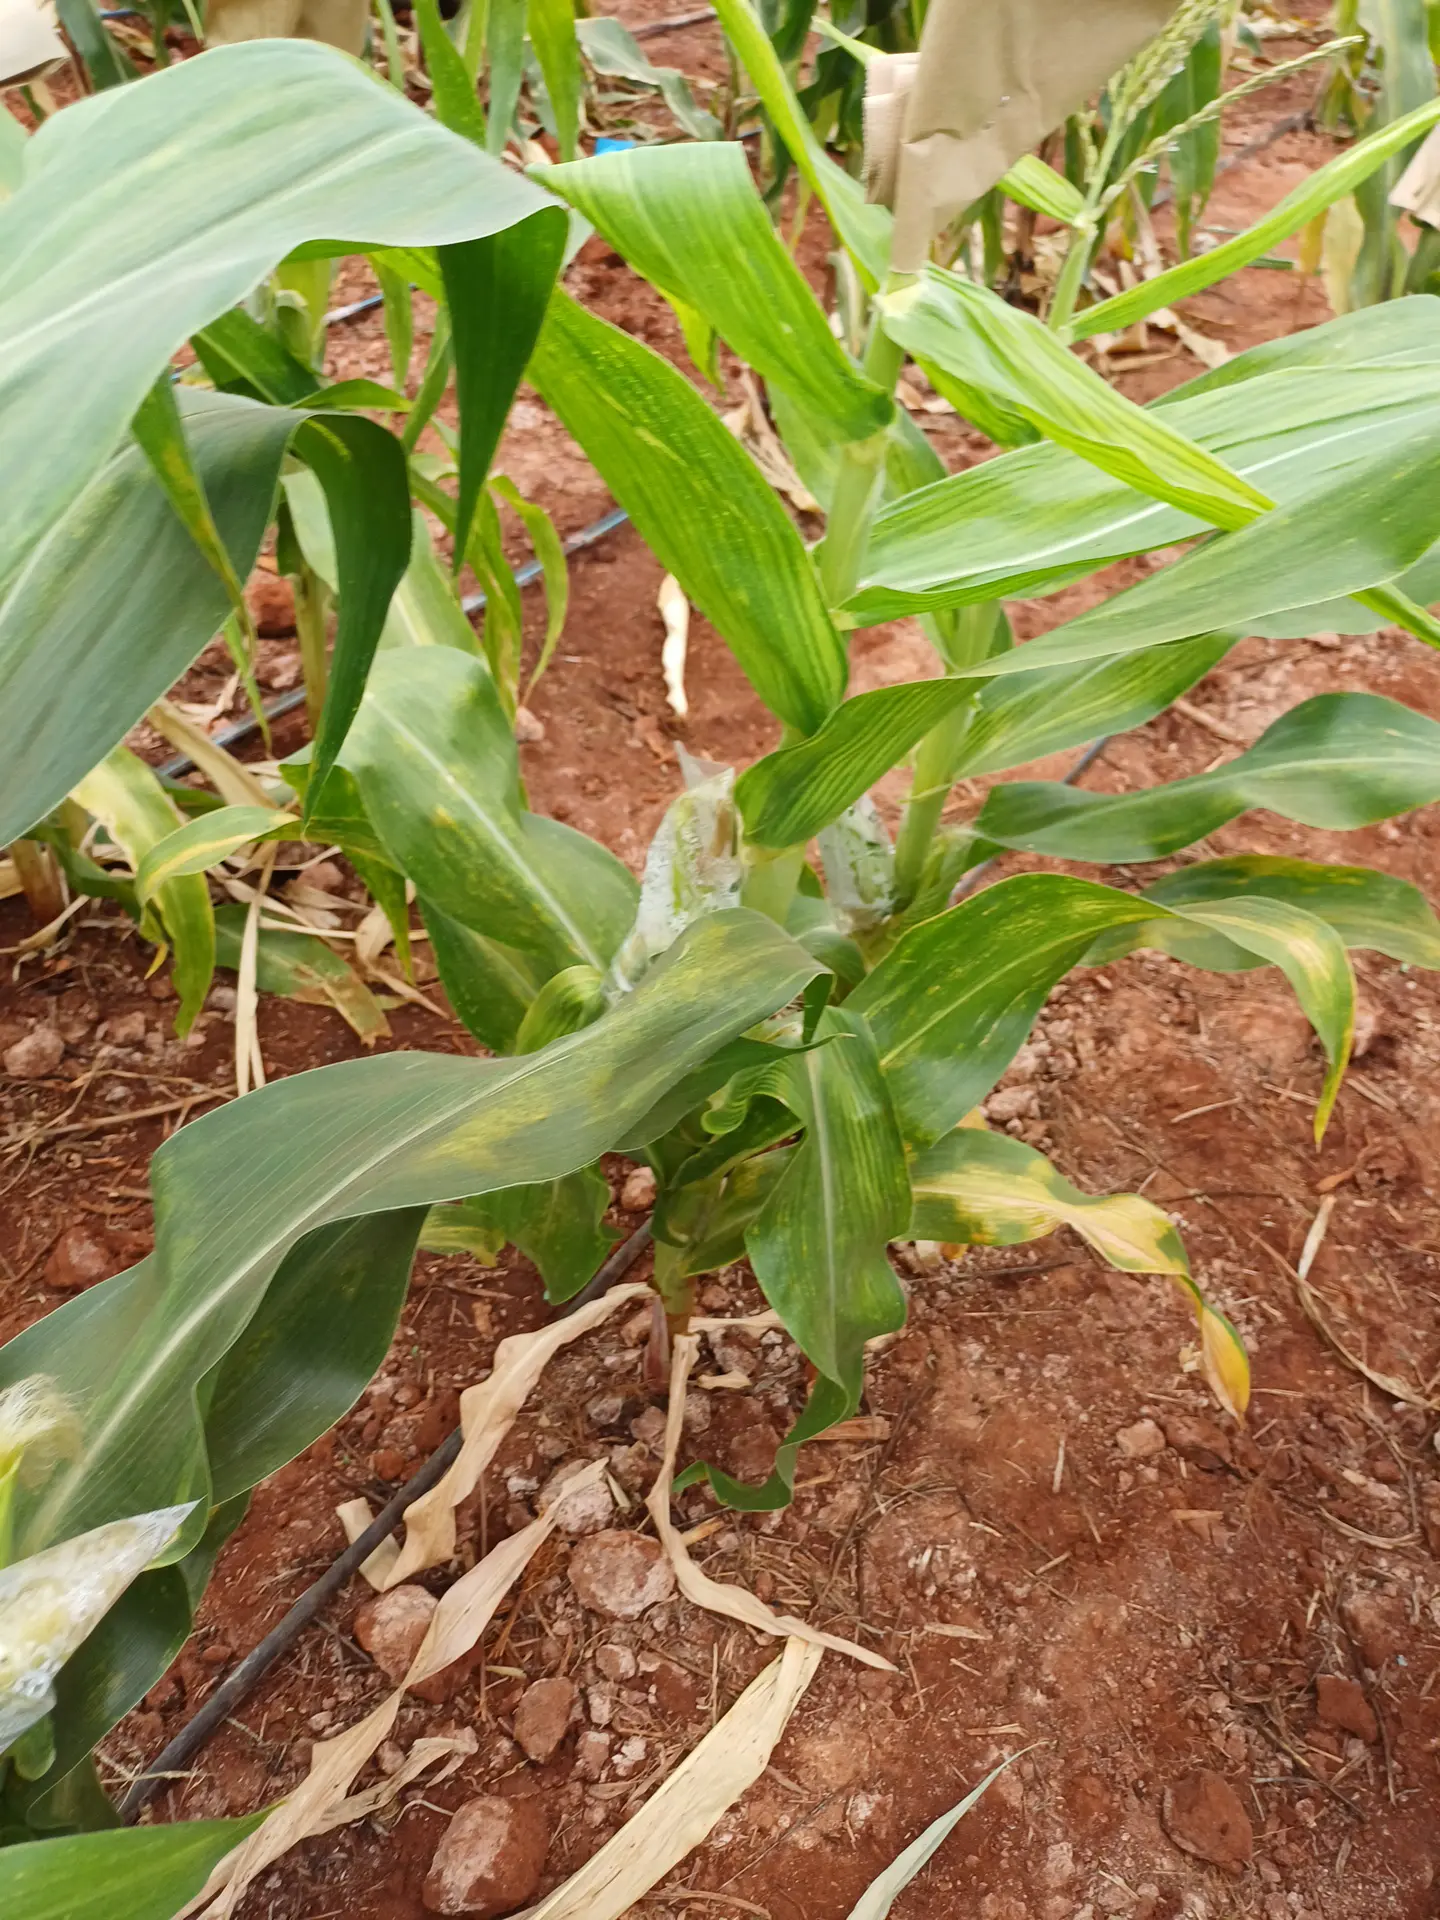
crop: maize
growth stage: flowering
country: Kenya
